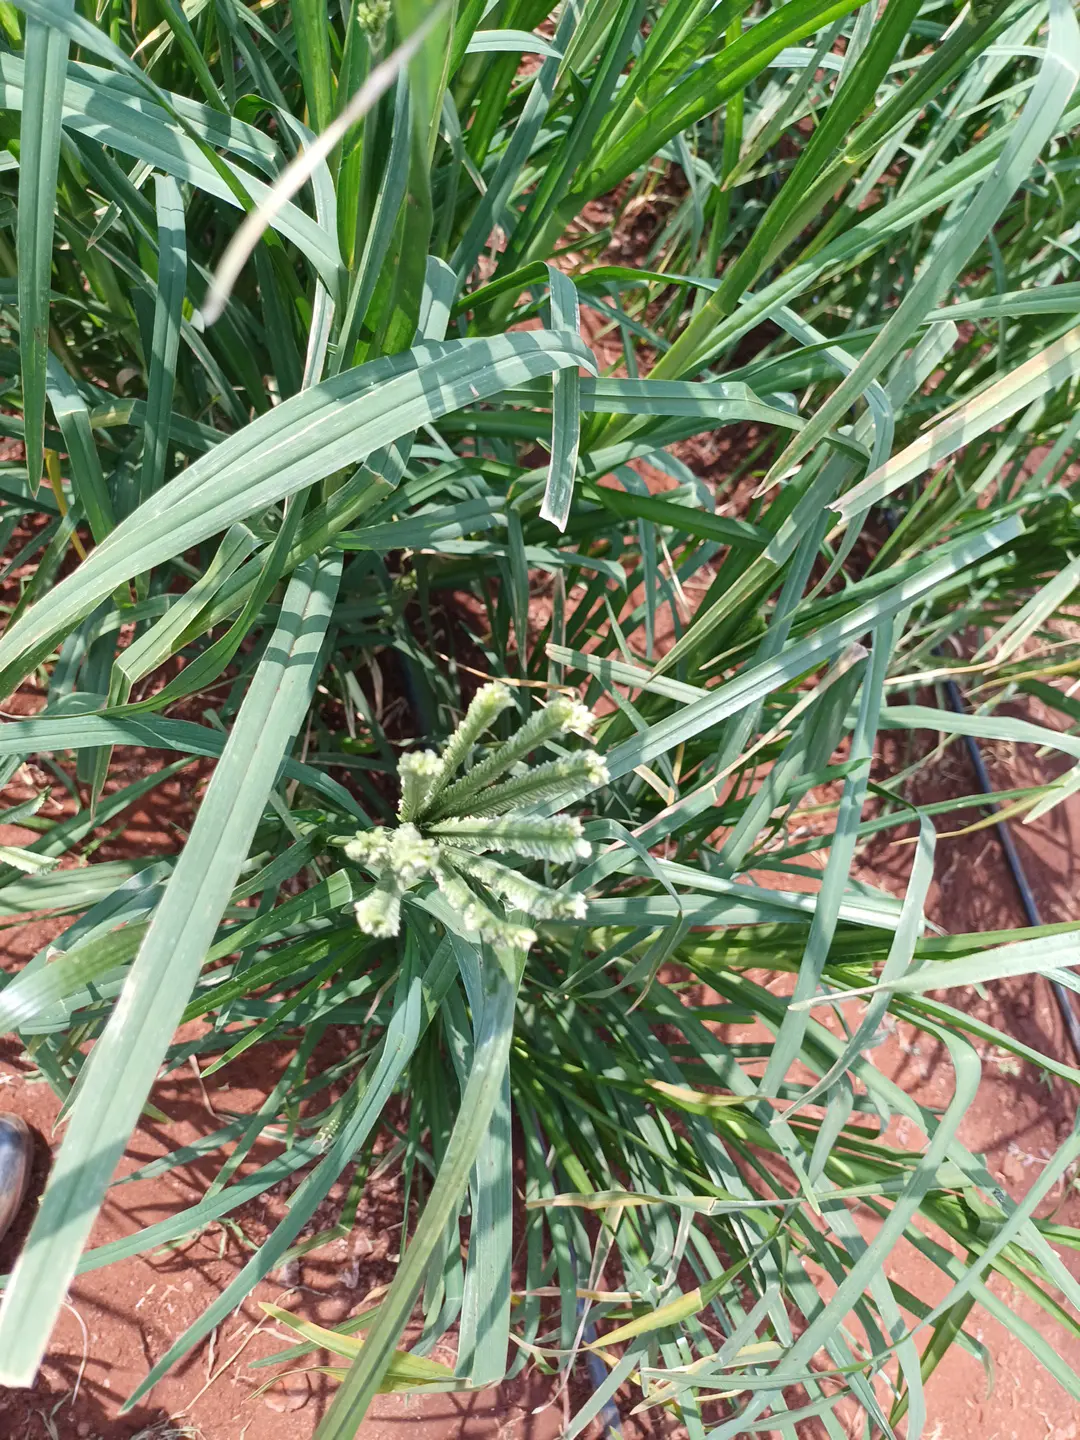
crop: finger millet
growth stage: flowering
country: Kenya
